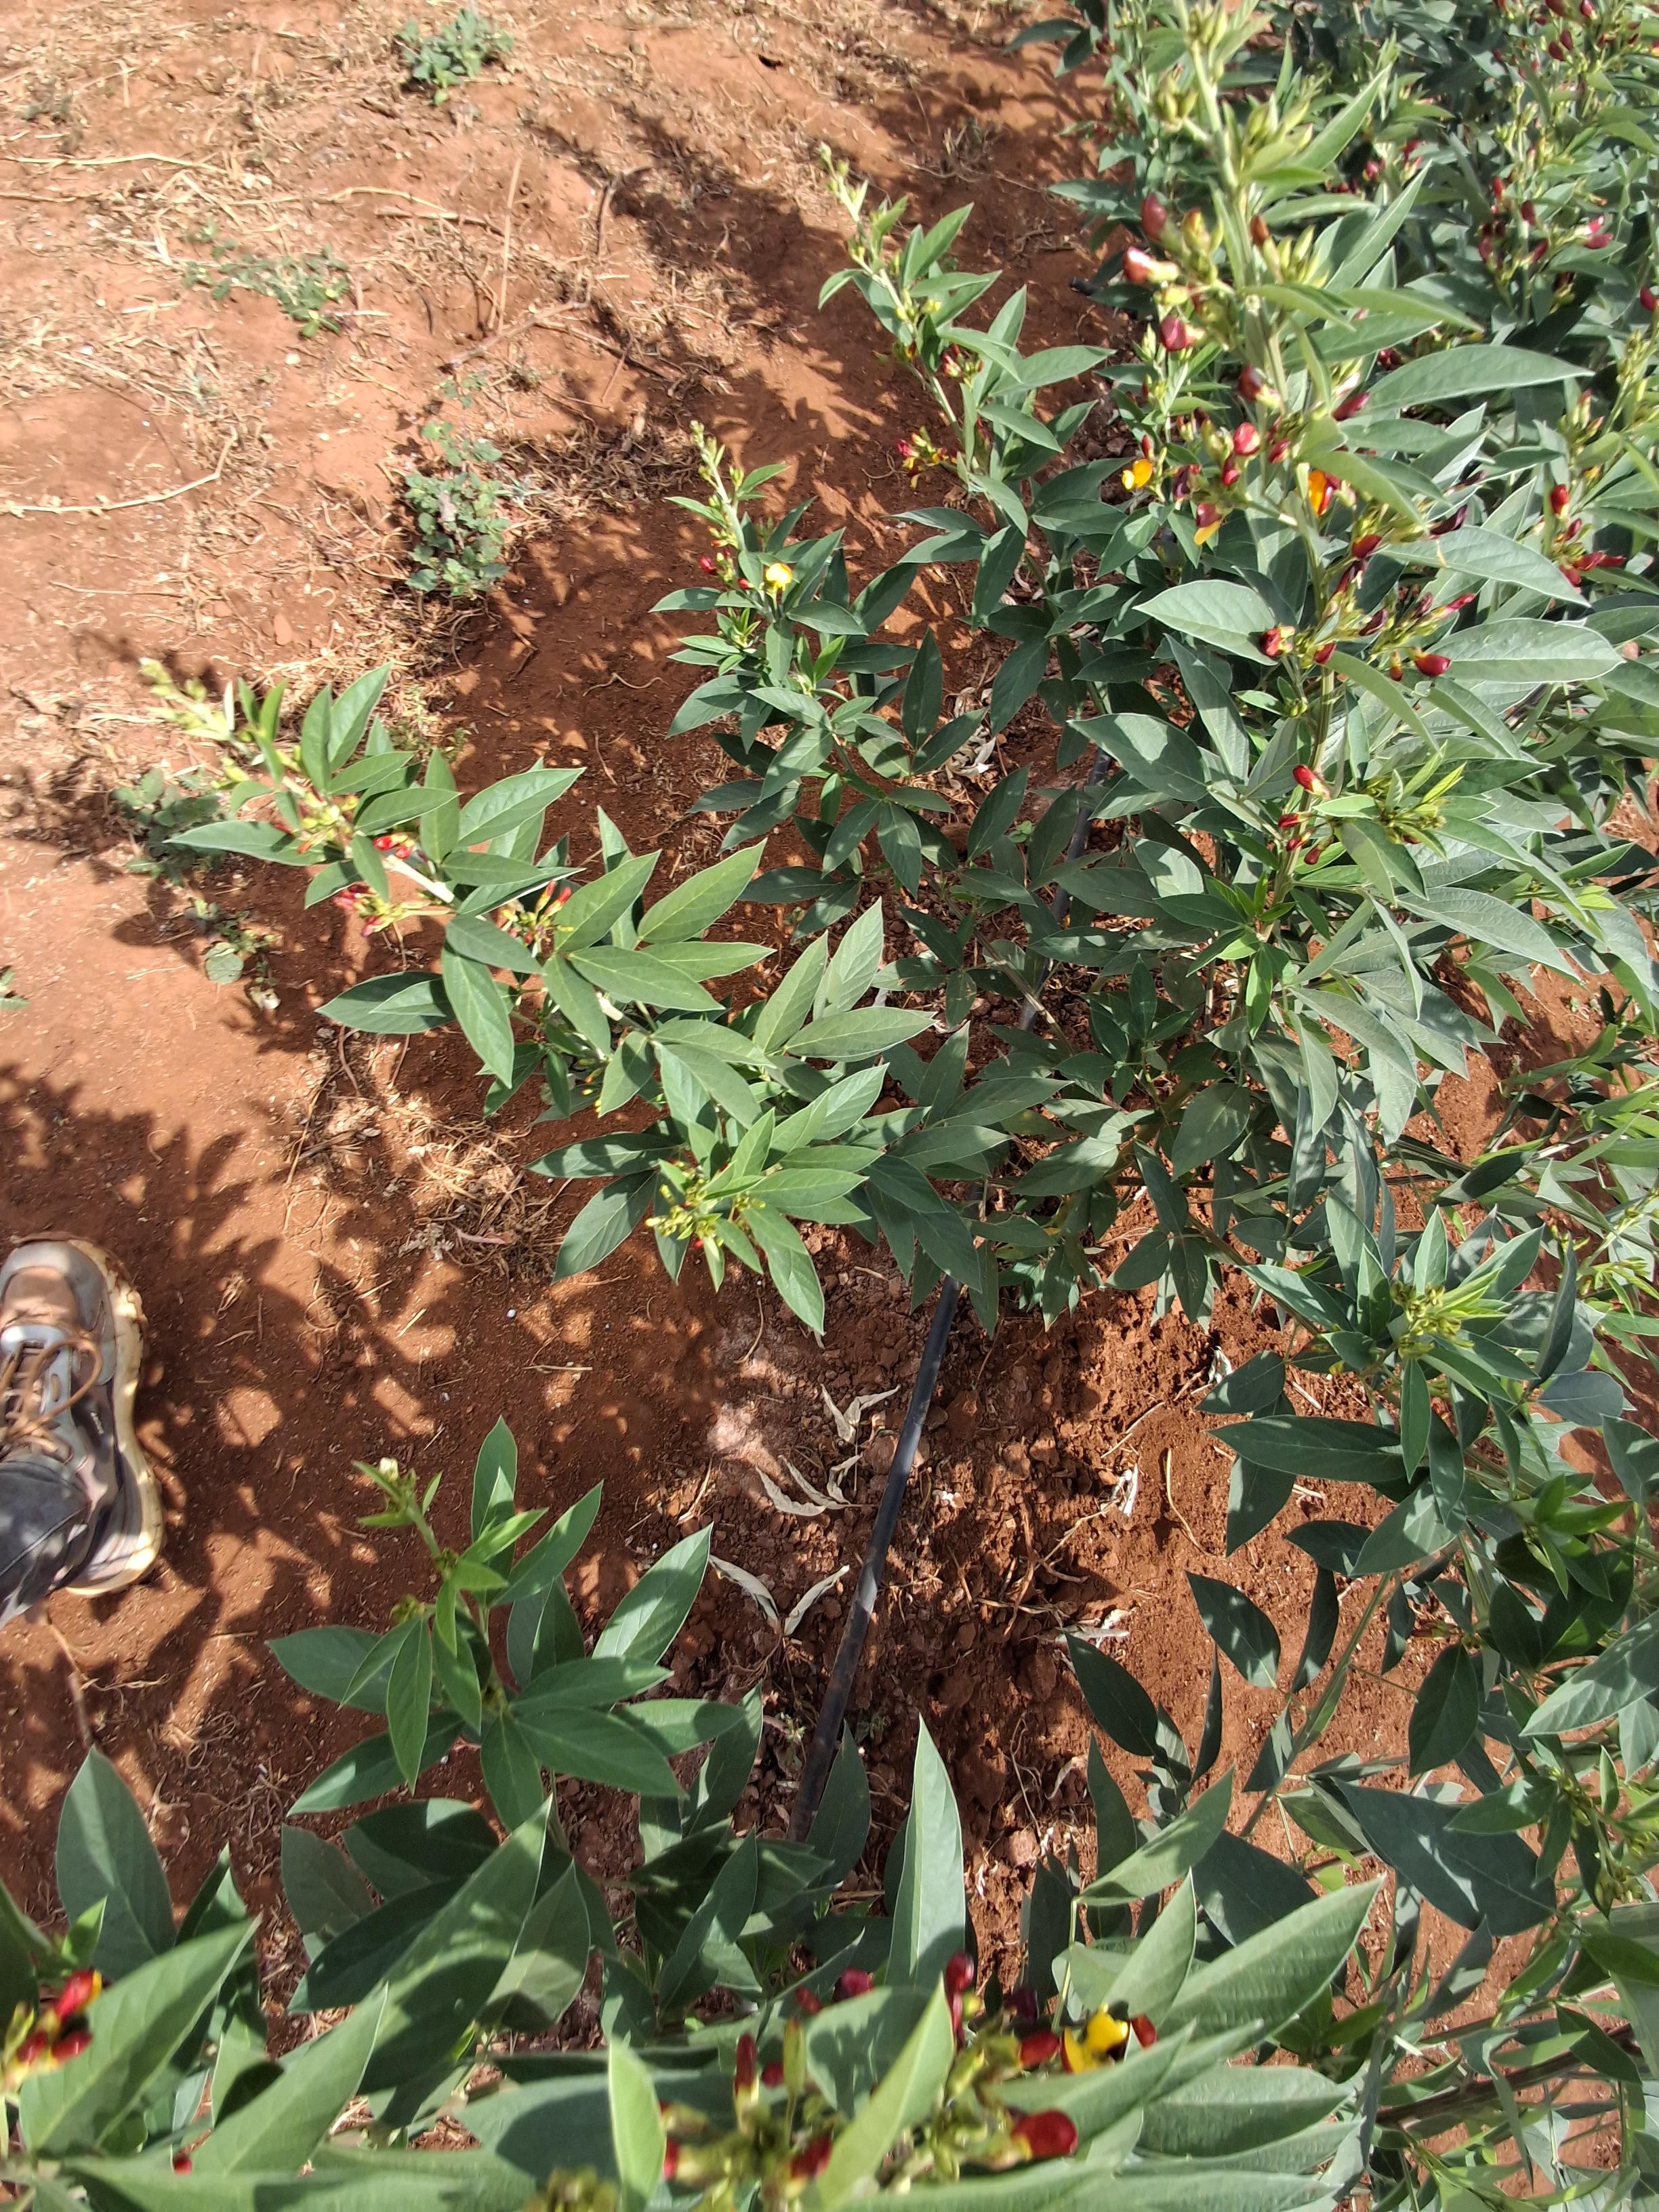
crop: pigeonpea
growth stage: development pod
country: Kenya
